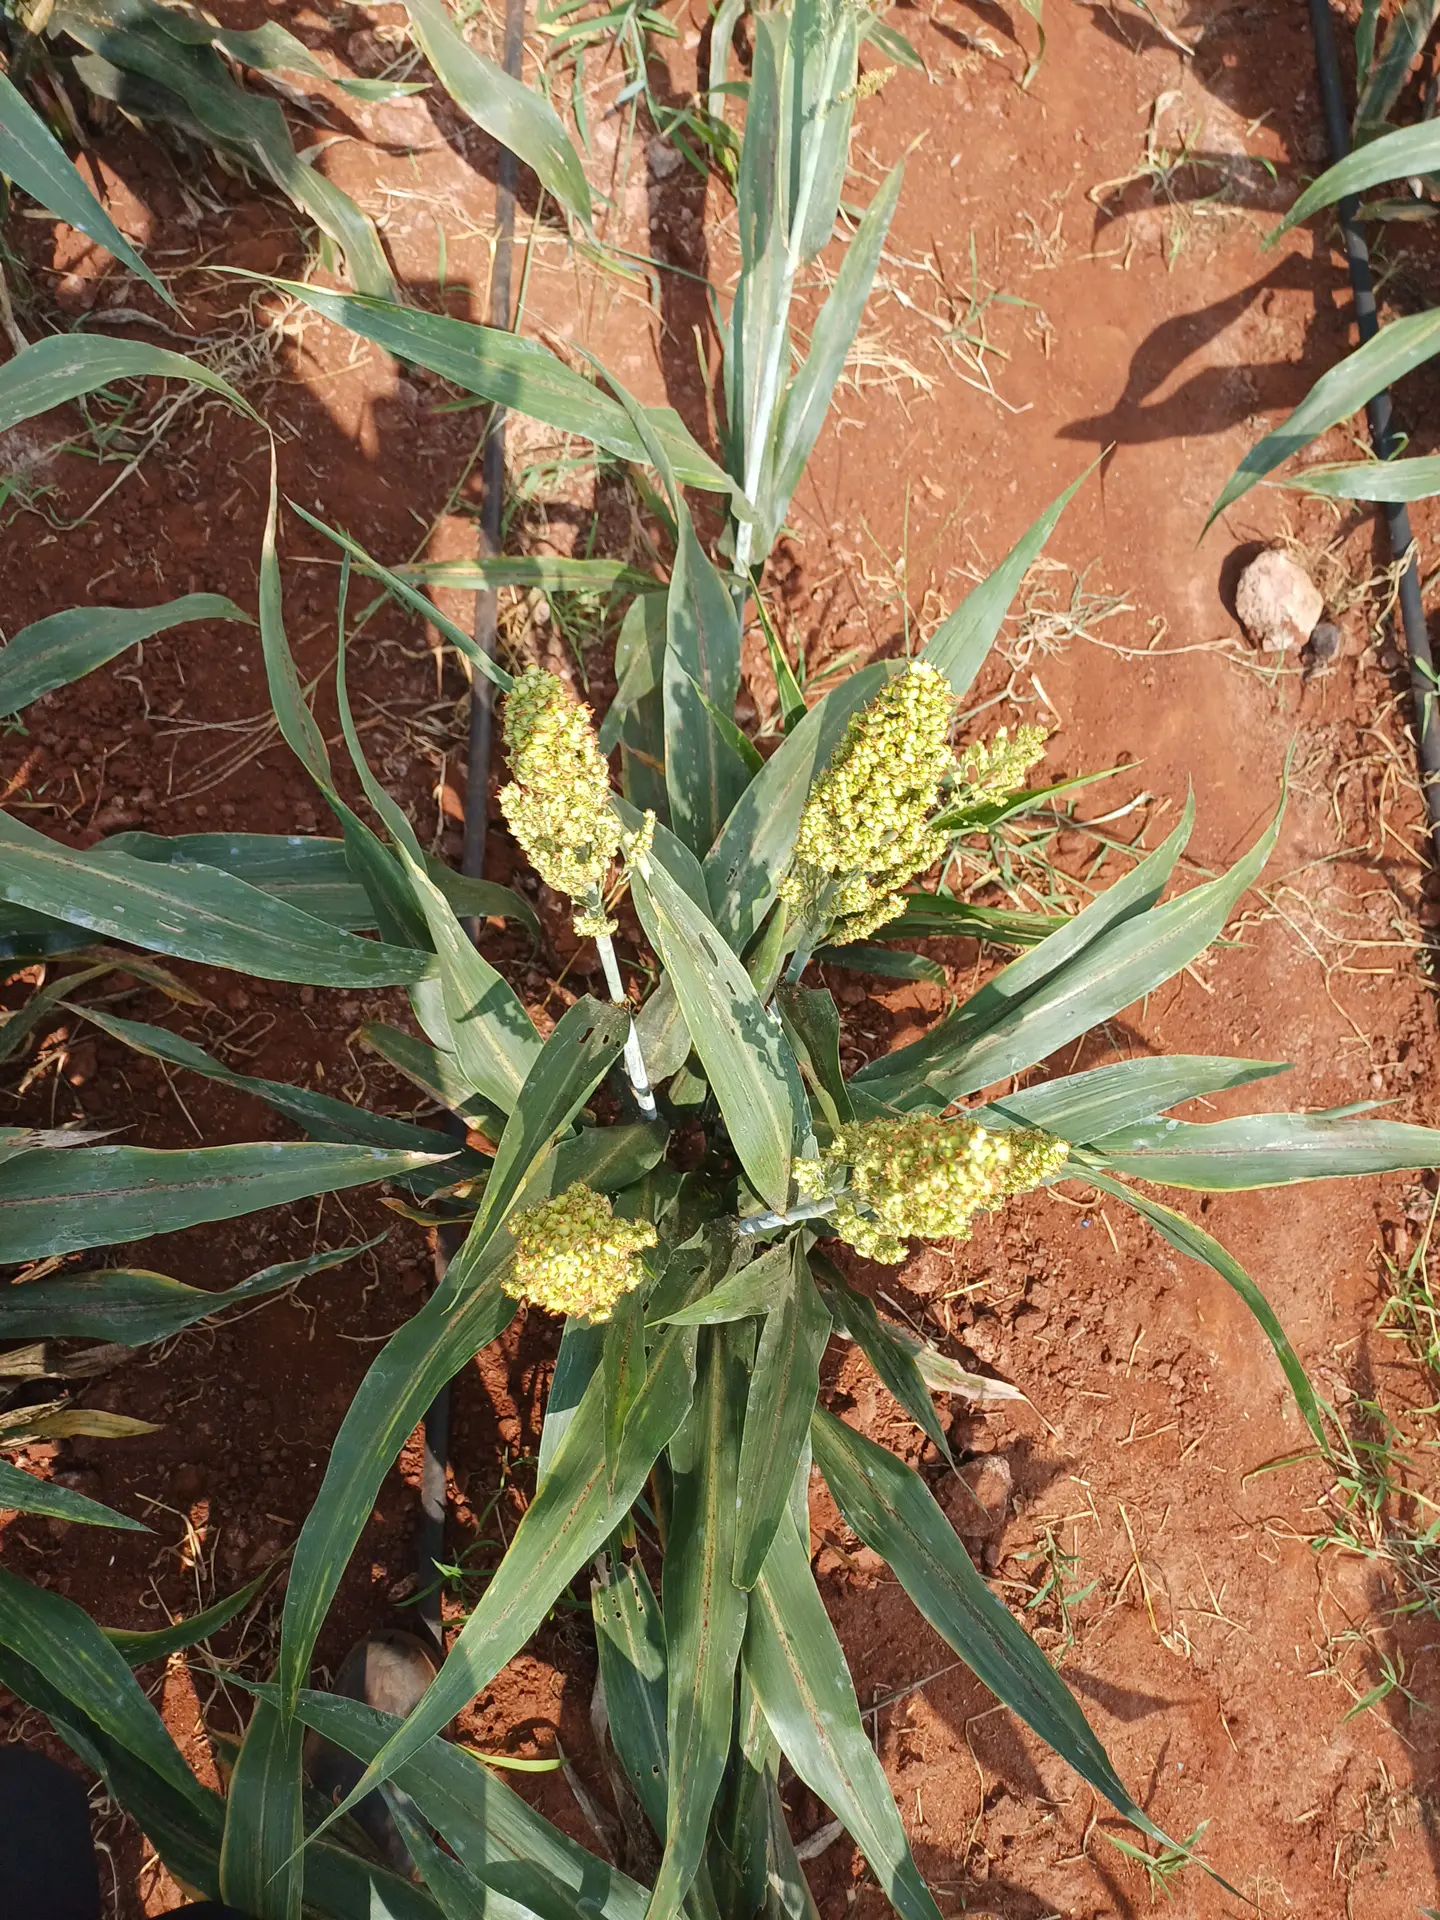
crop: sorghum
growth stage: filling grain
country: Kenya
